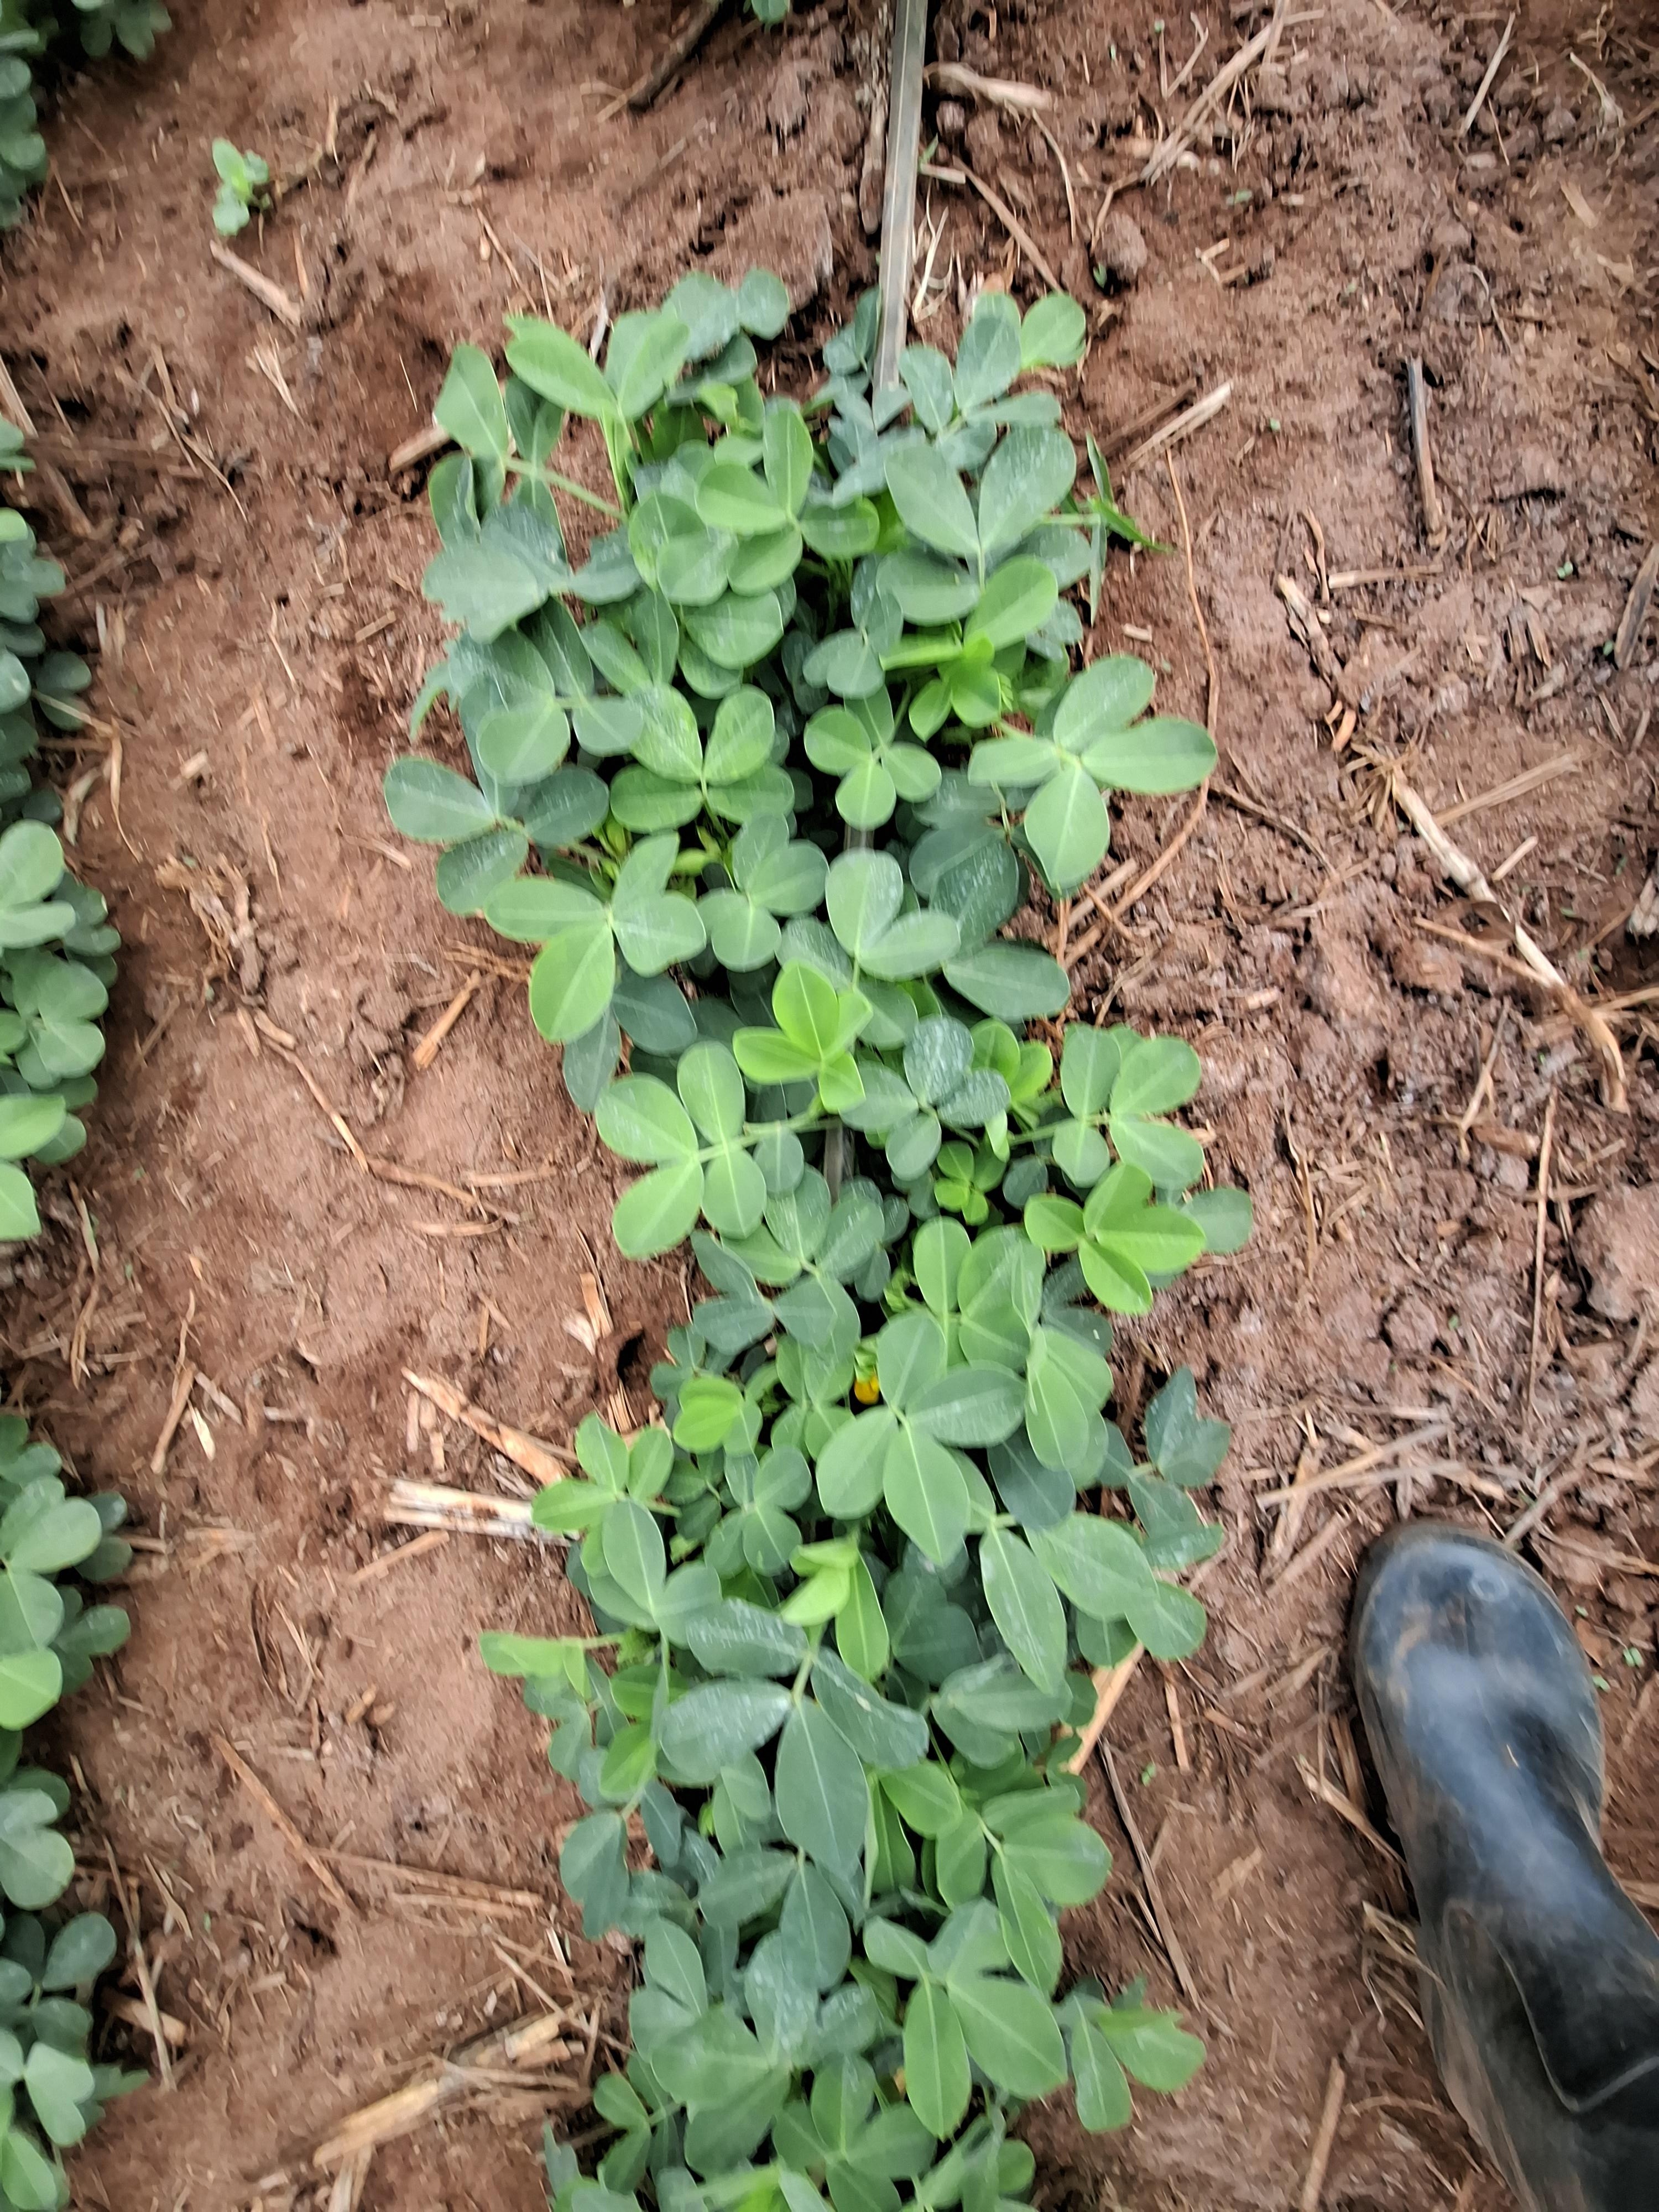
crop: groundnut
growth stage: flowering
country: Kenya
